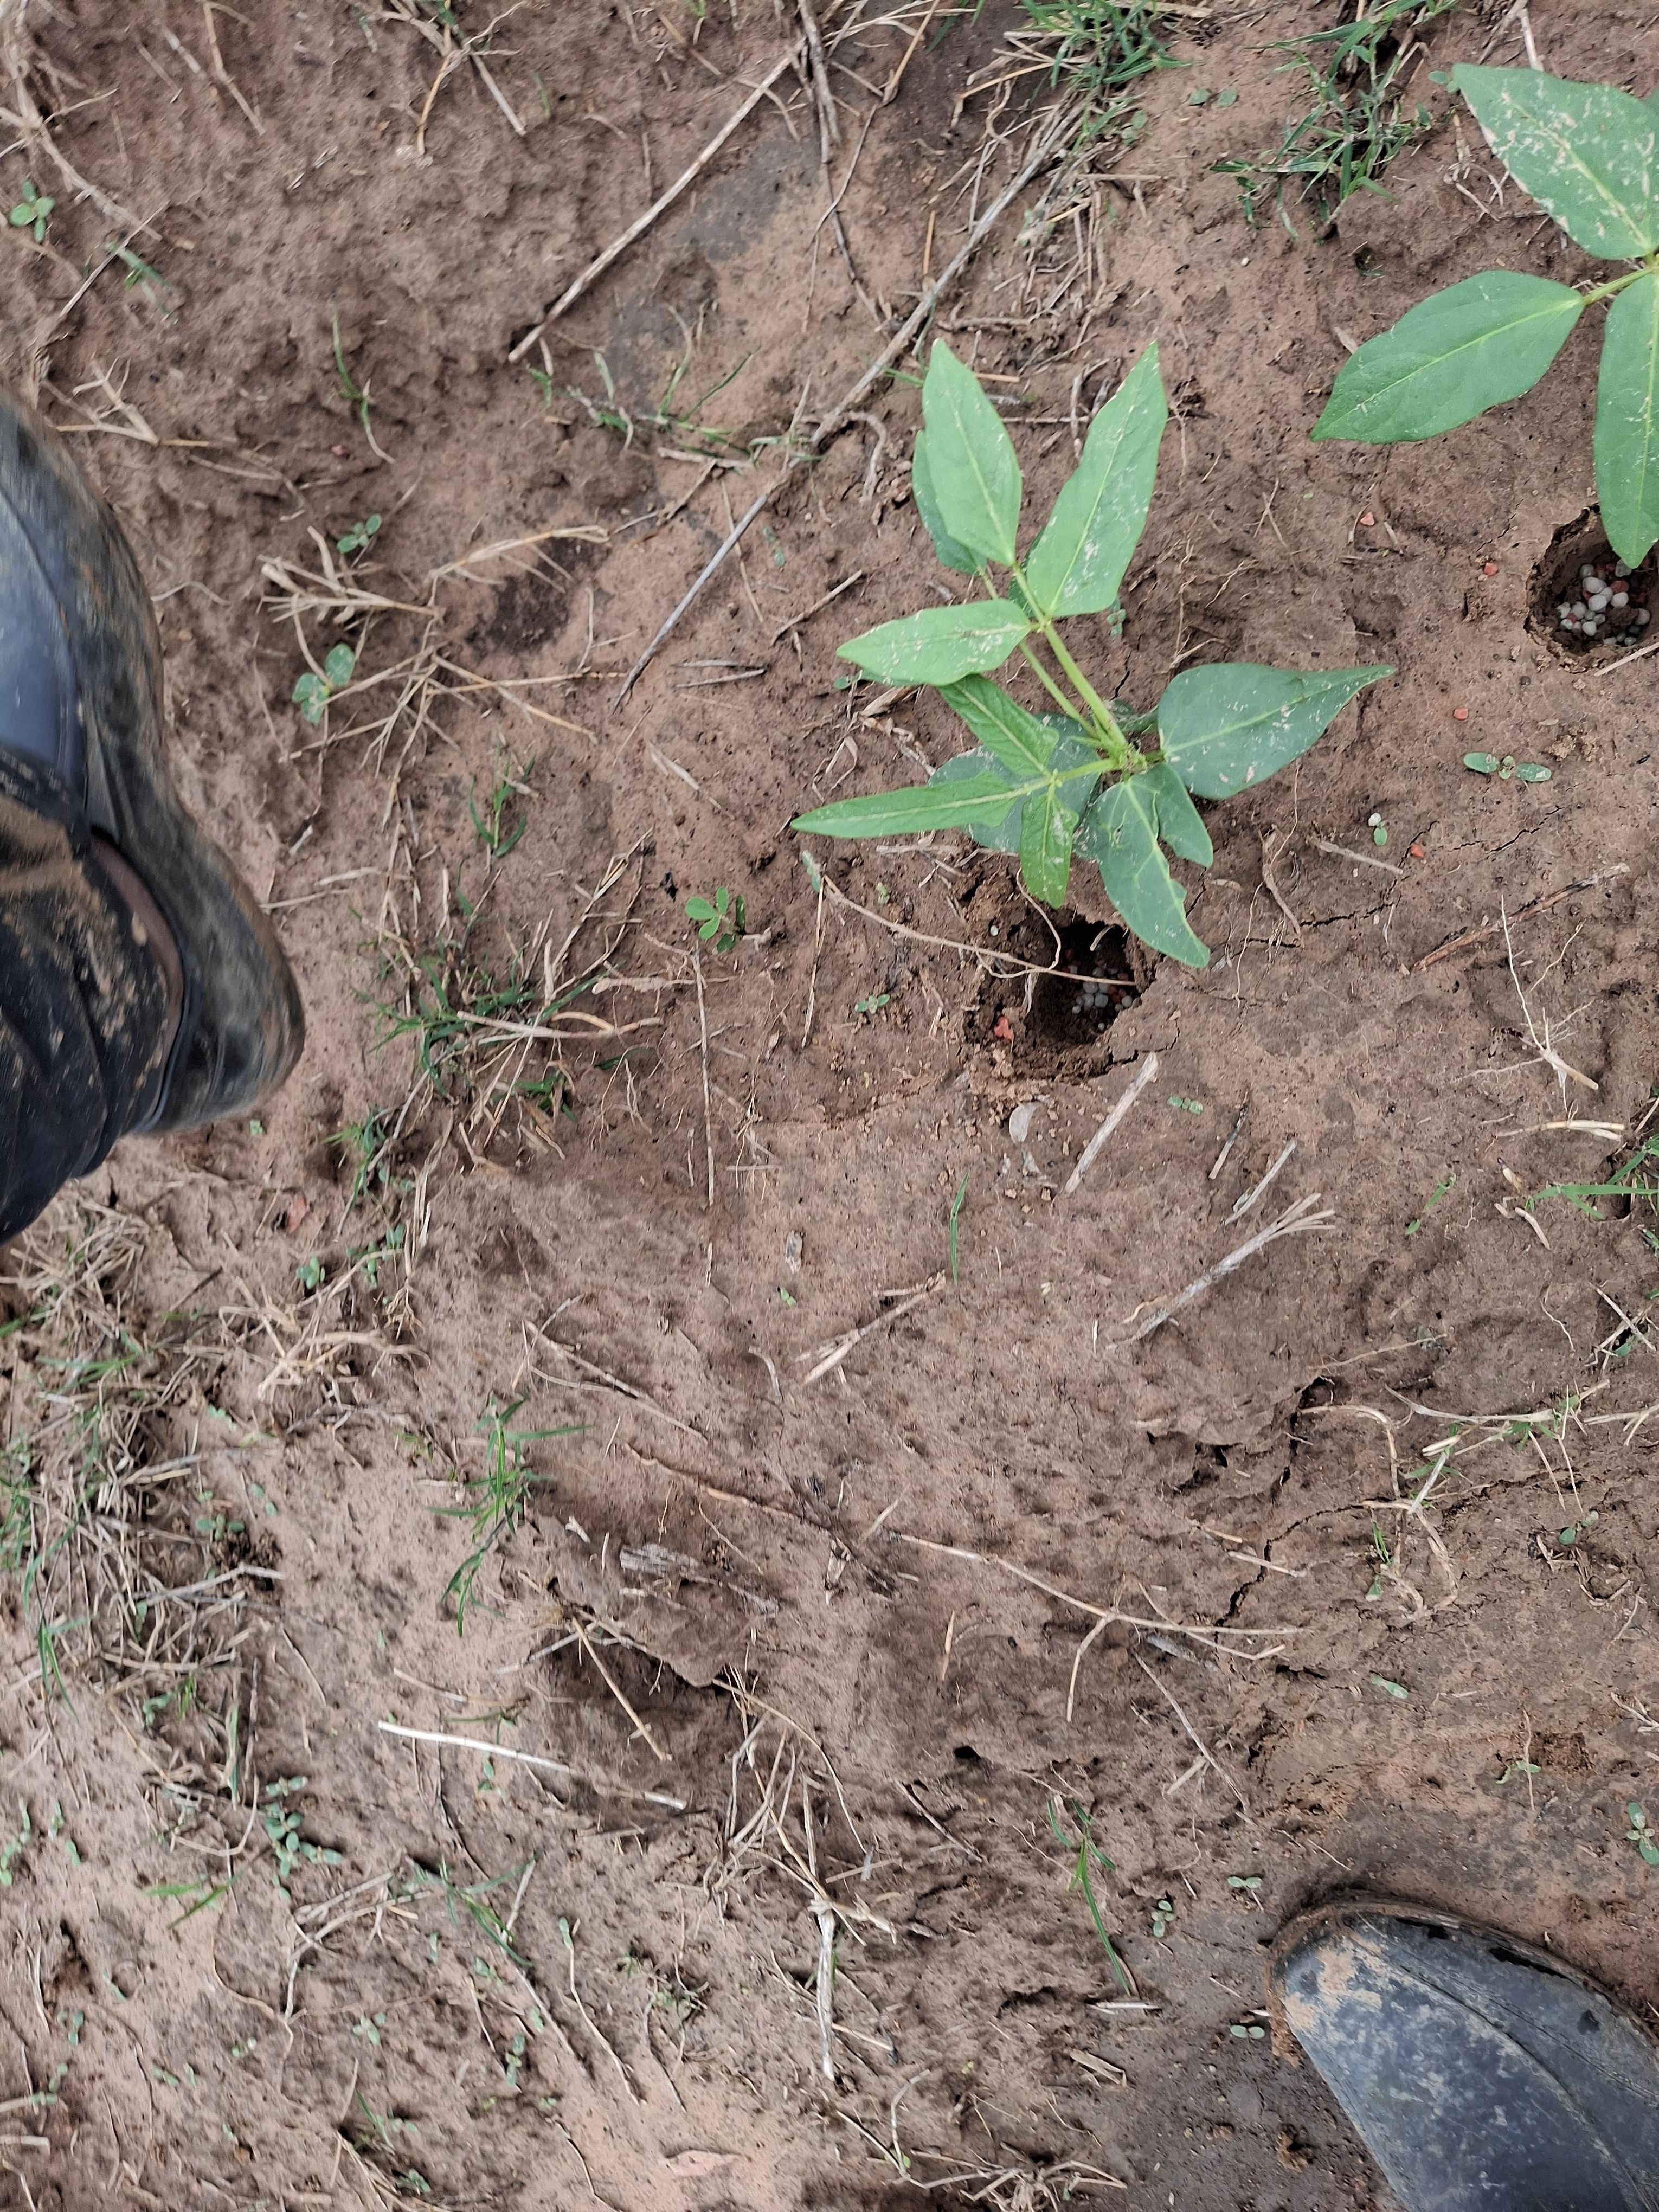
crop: cowpea
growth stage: emergence
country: Nigeria
